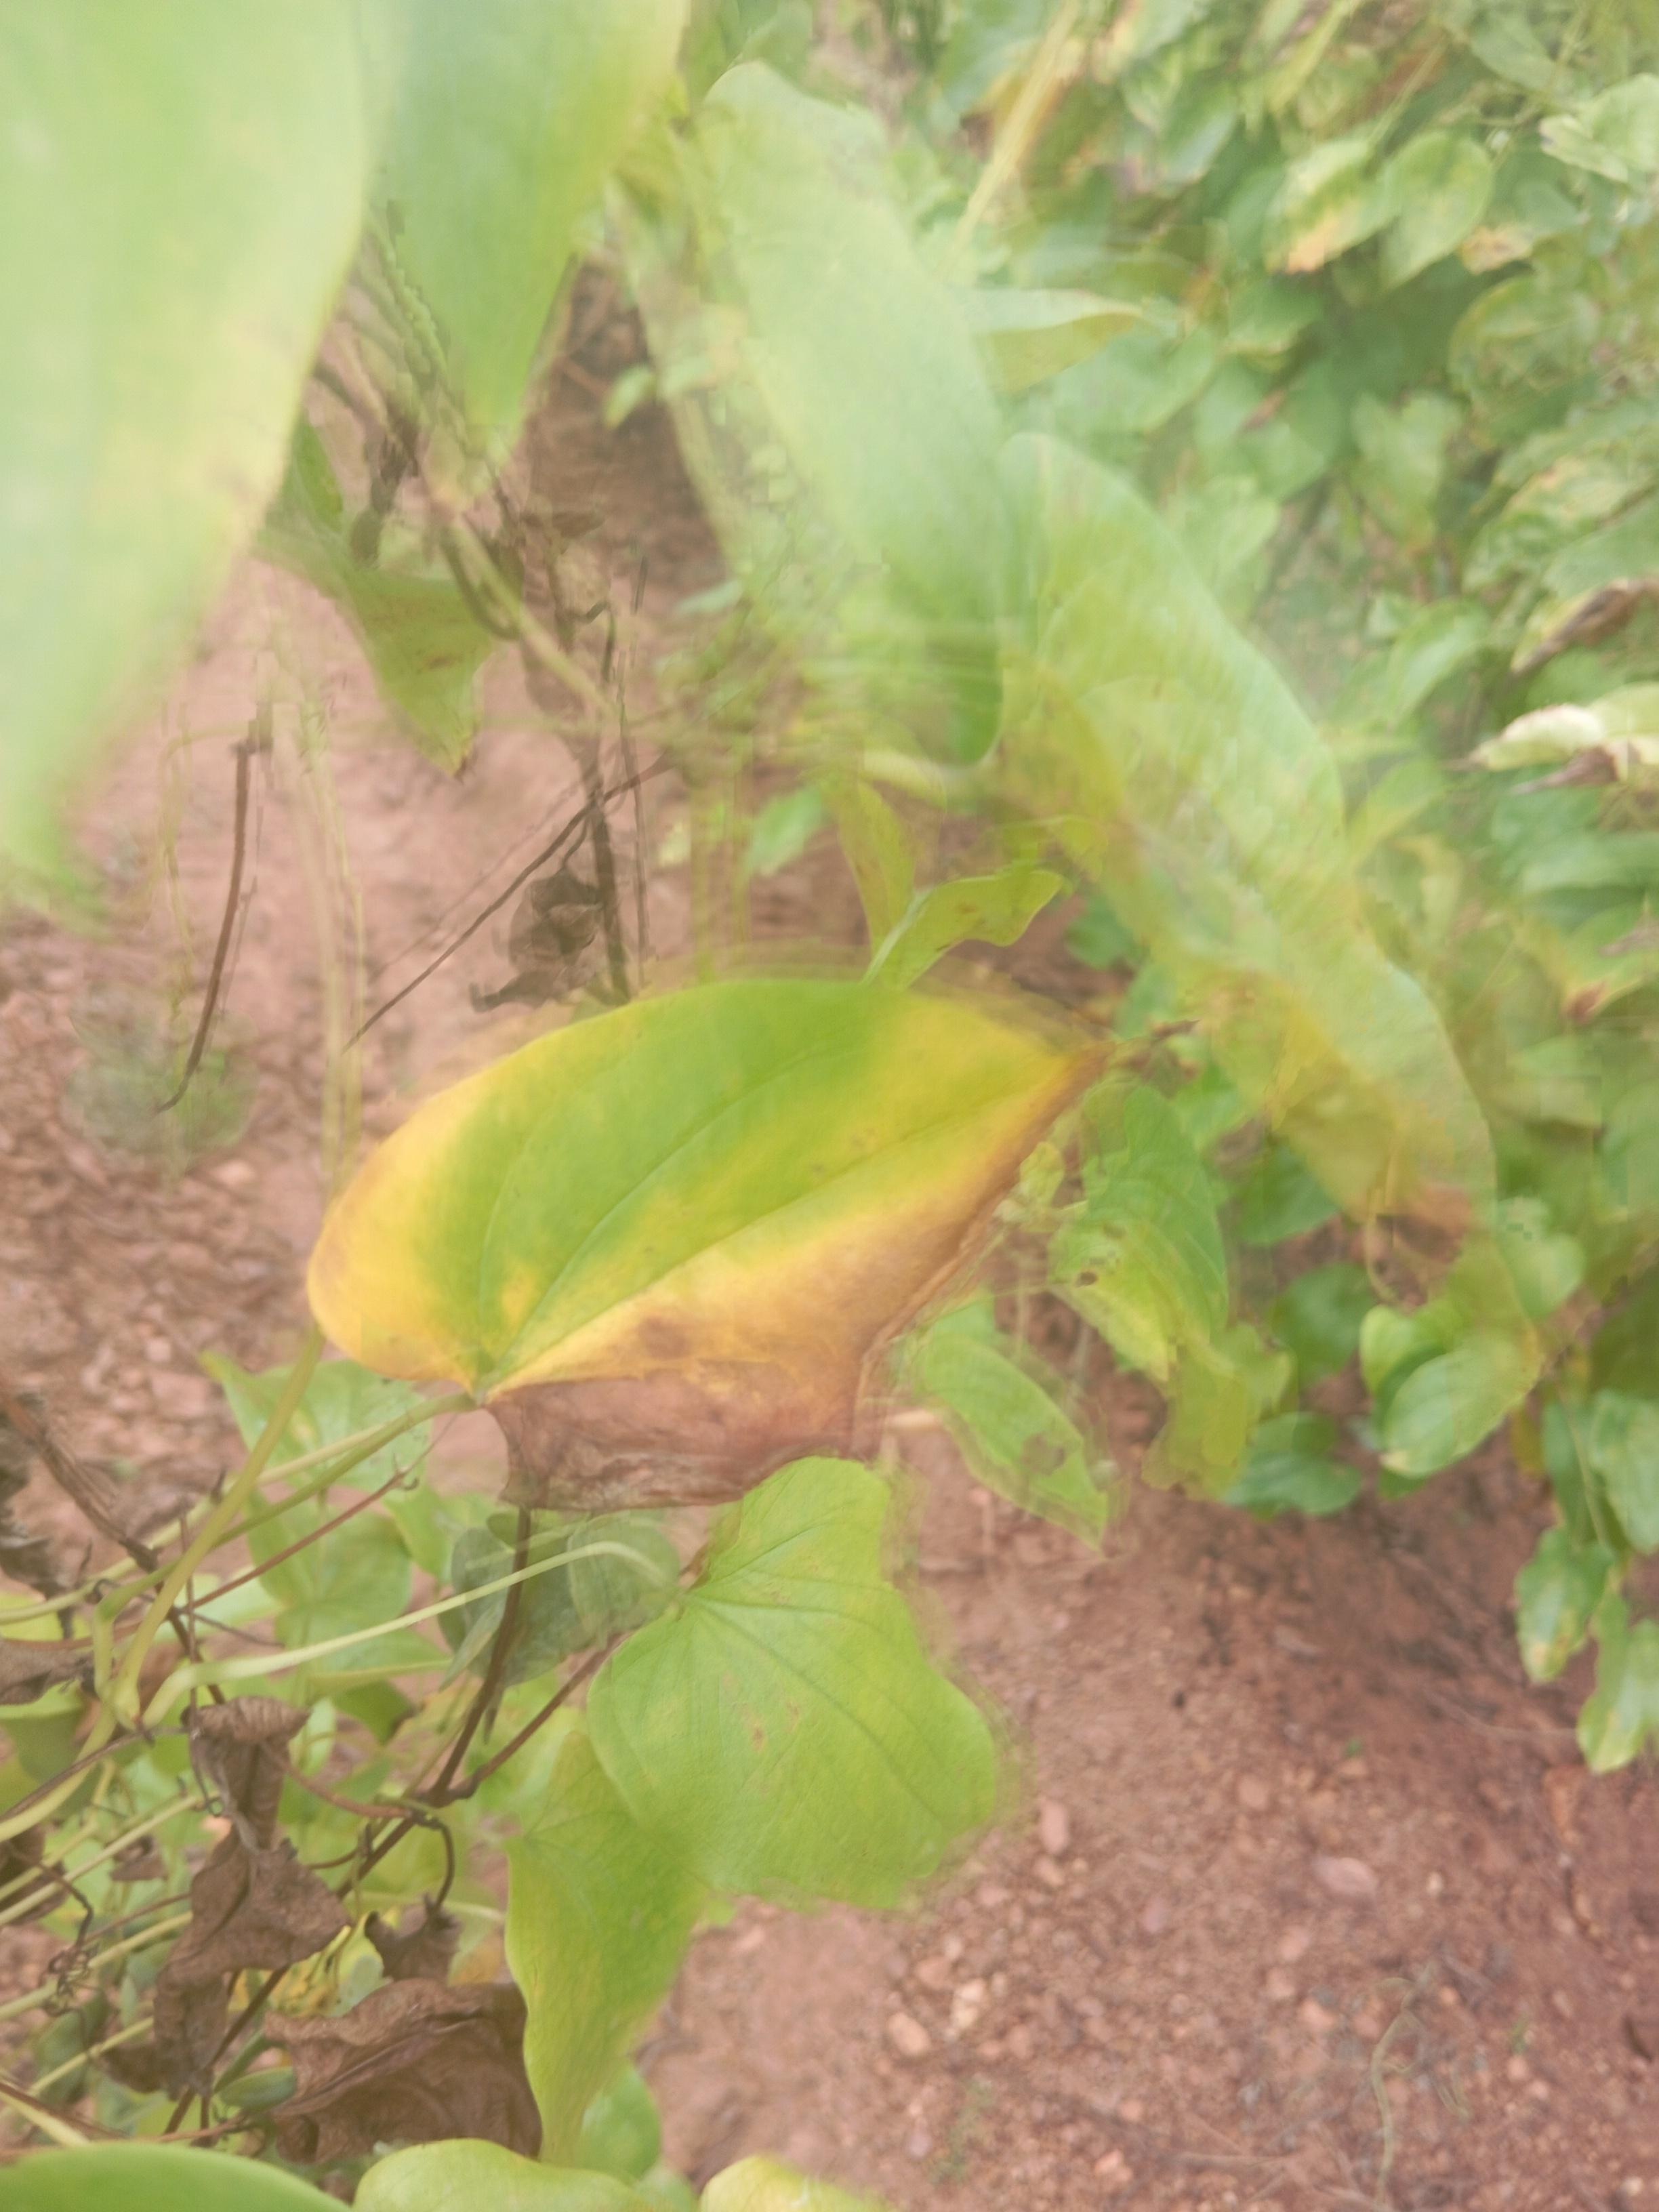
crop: yam
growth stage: maturity
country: Nigeria
